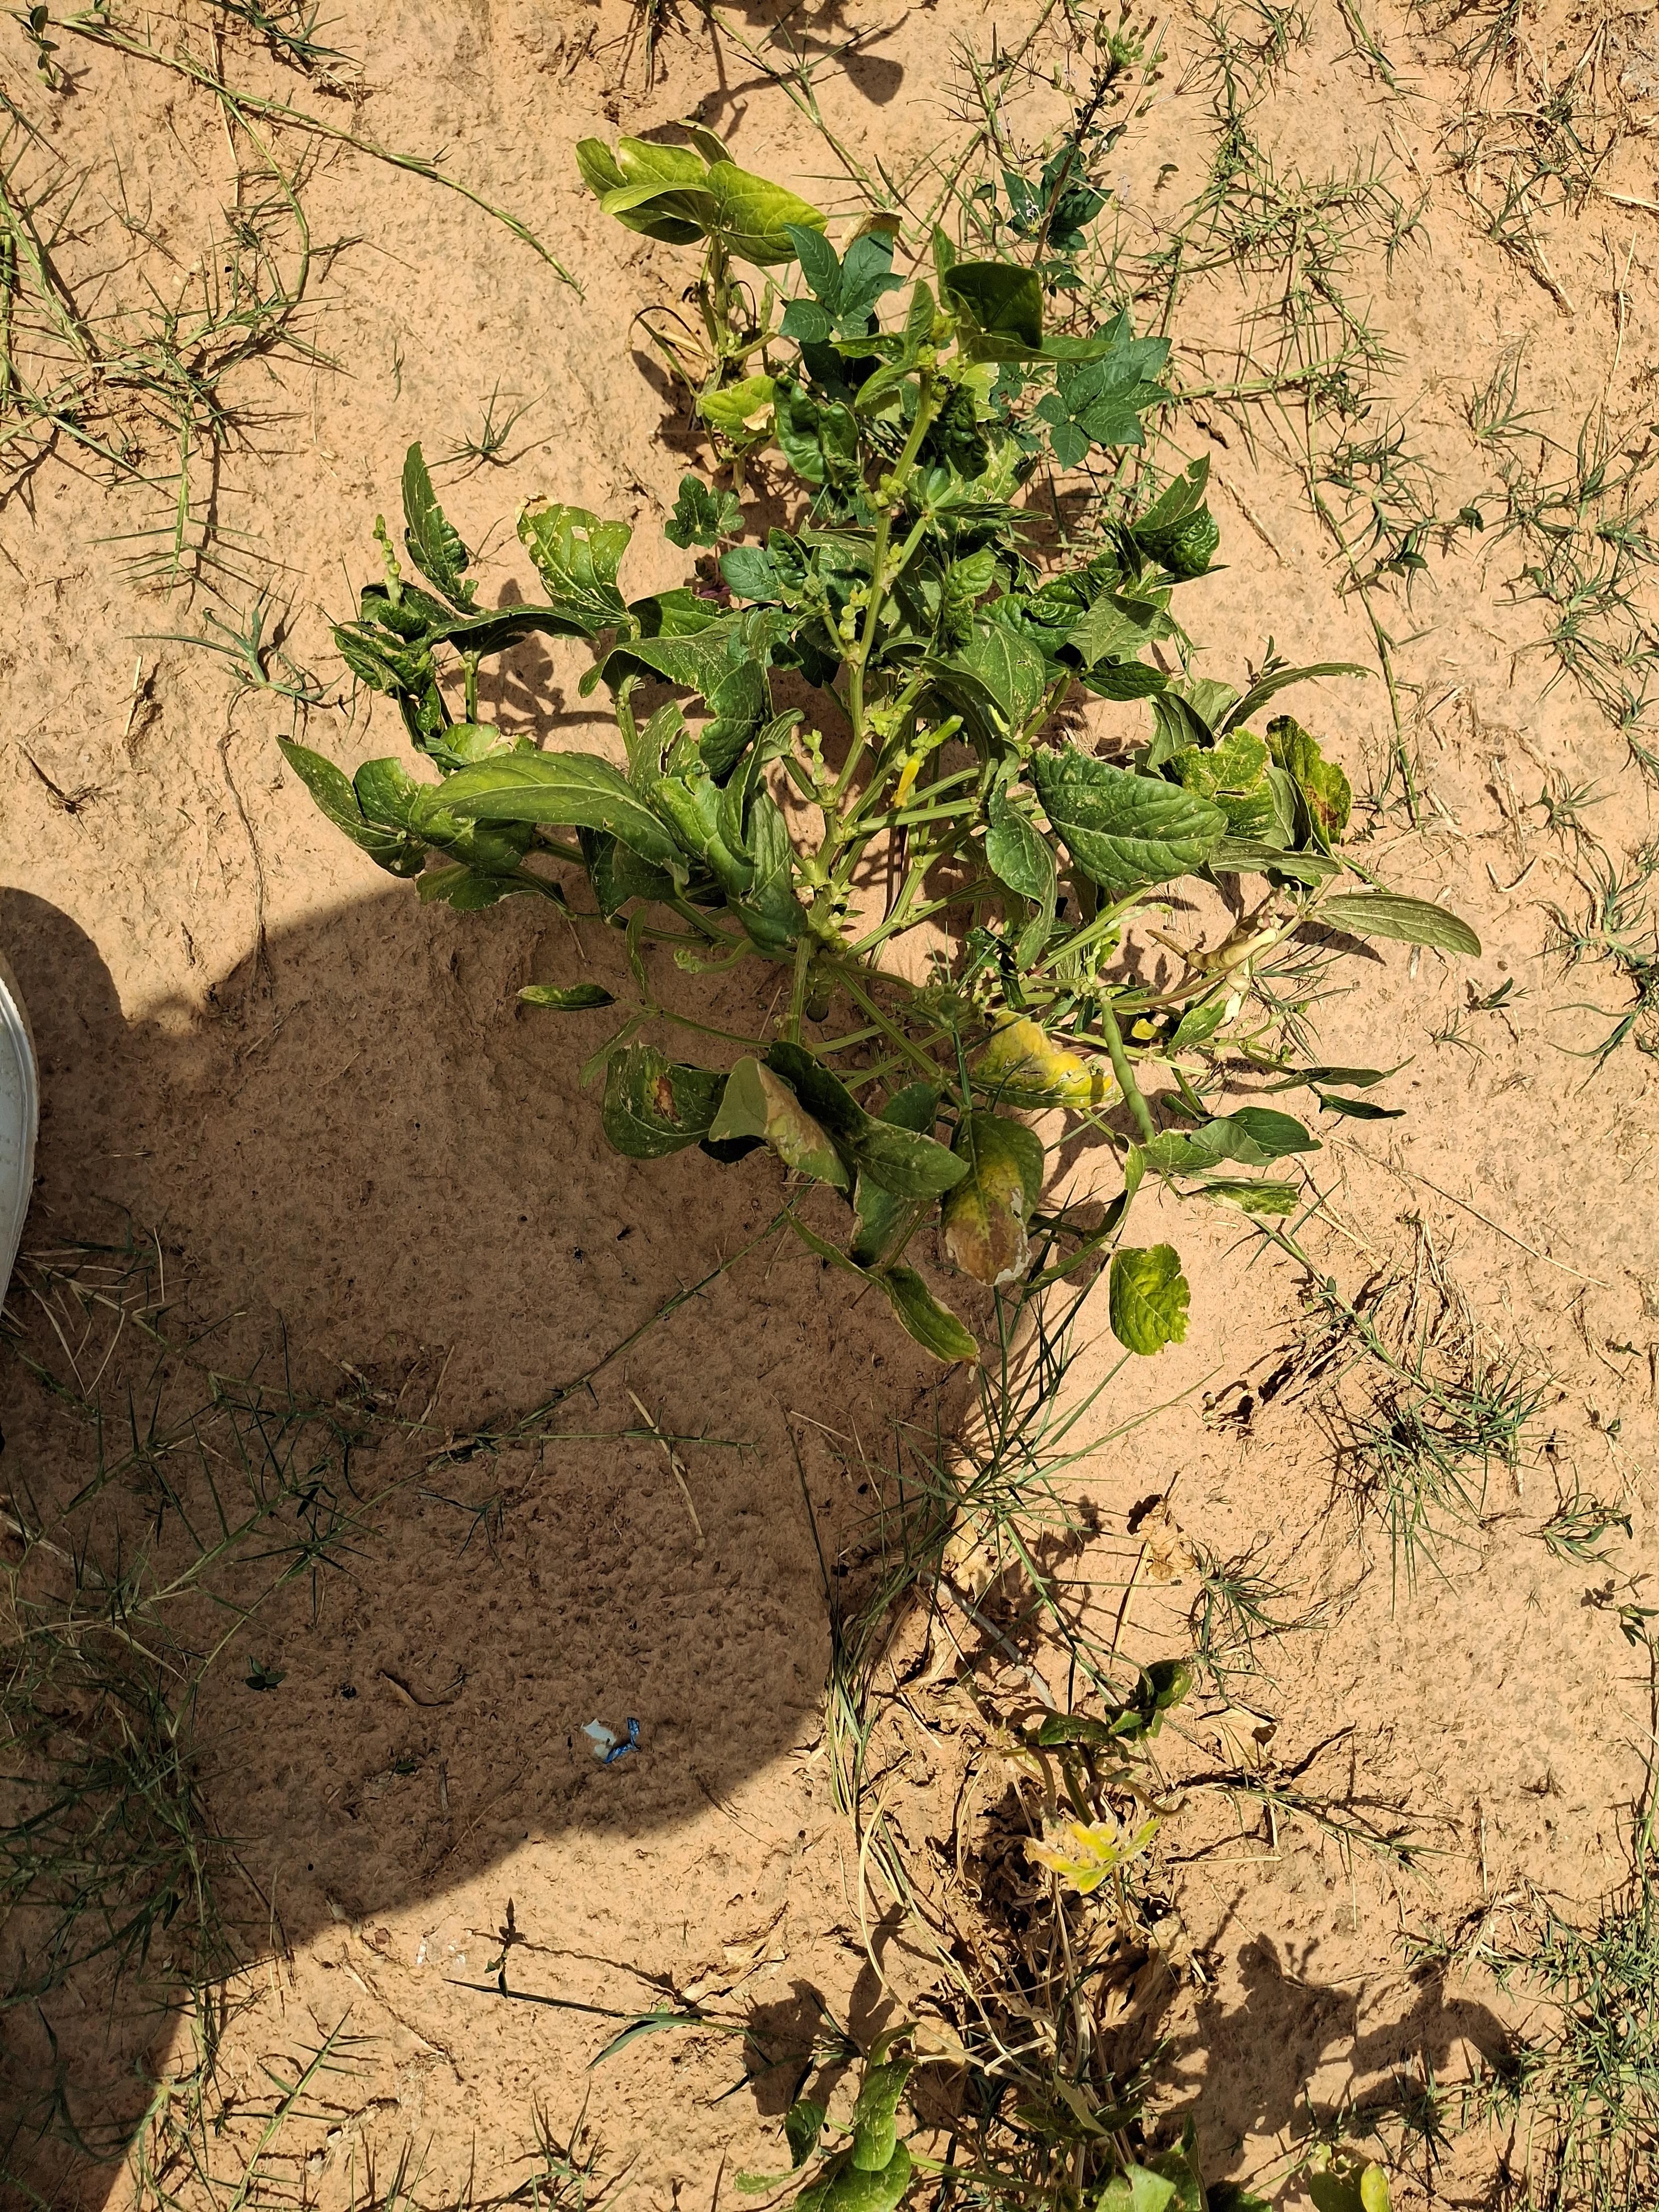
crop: cowpea
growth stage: harvest maturity
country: Nigeria
